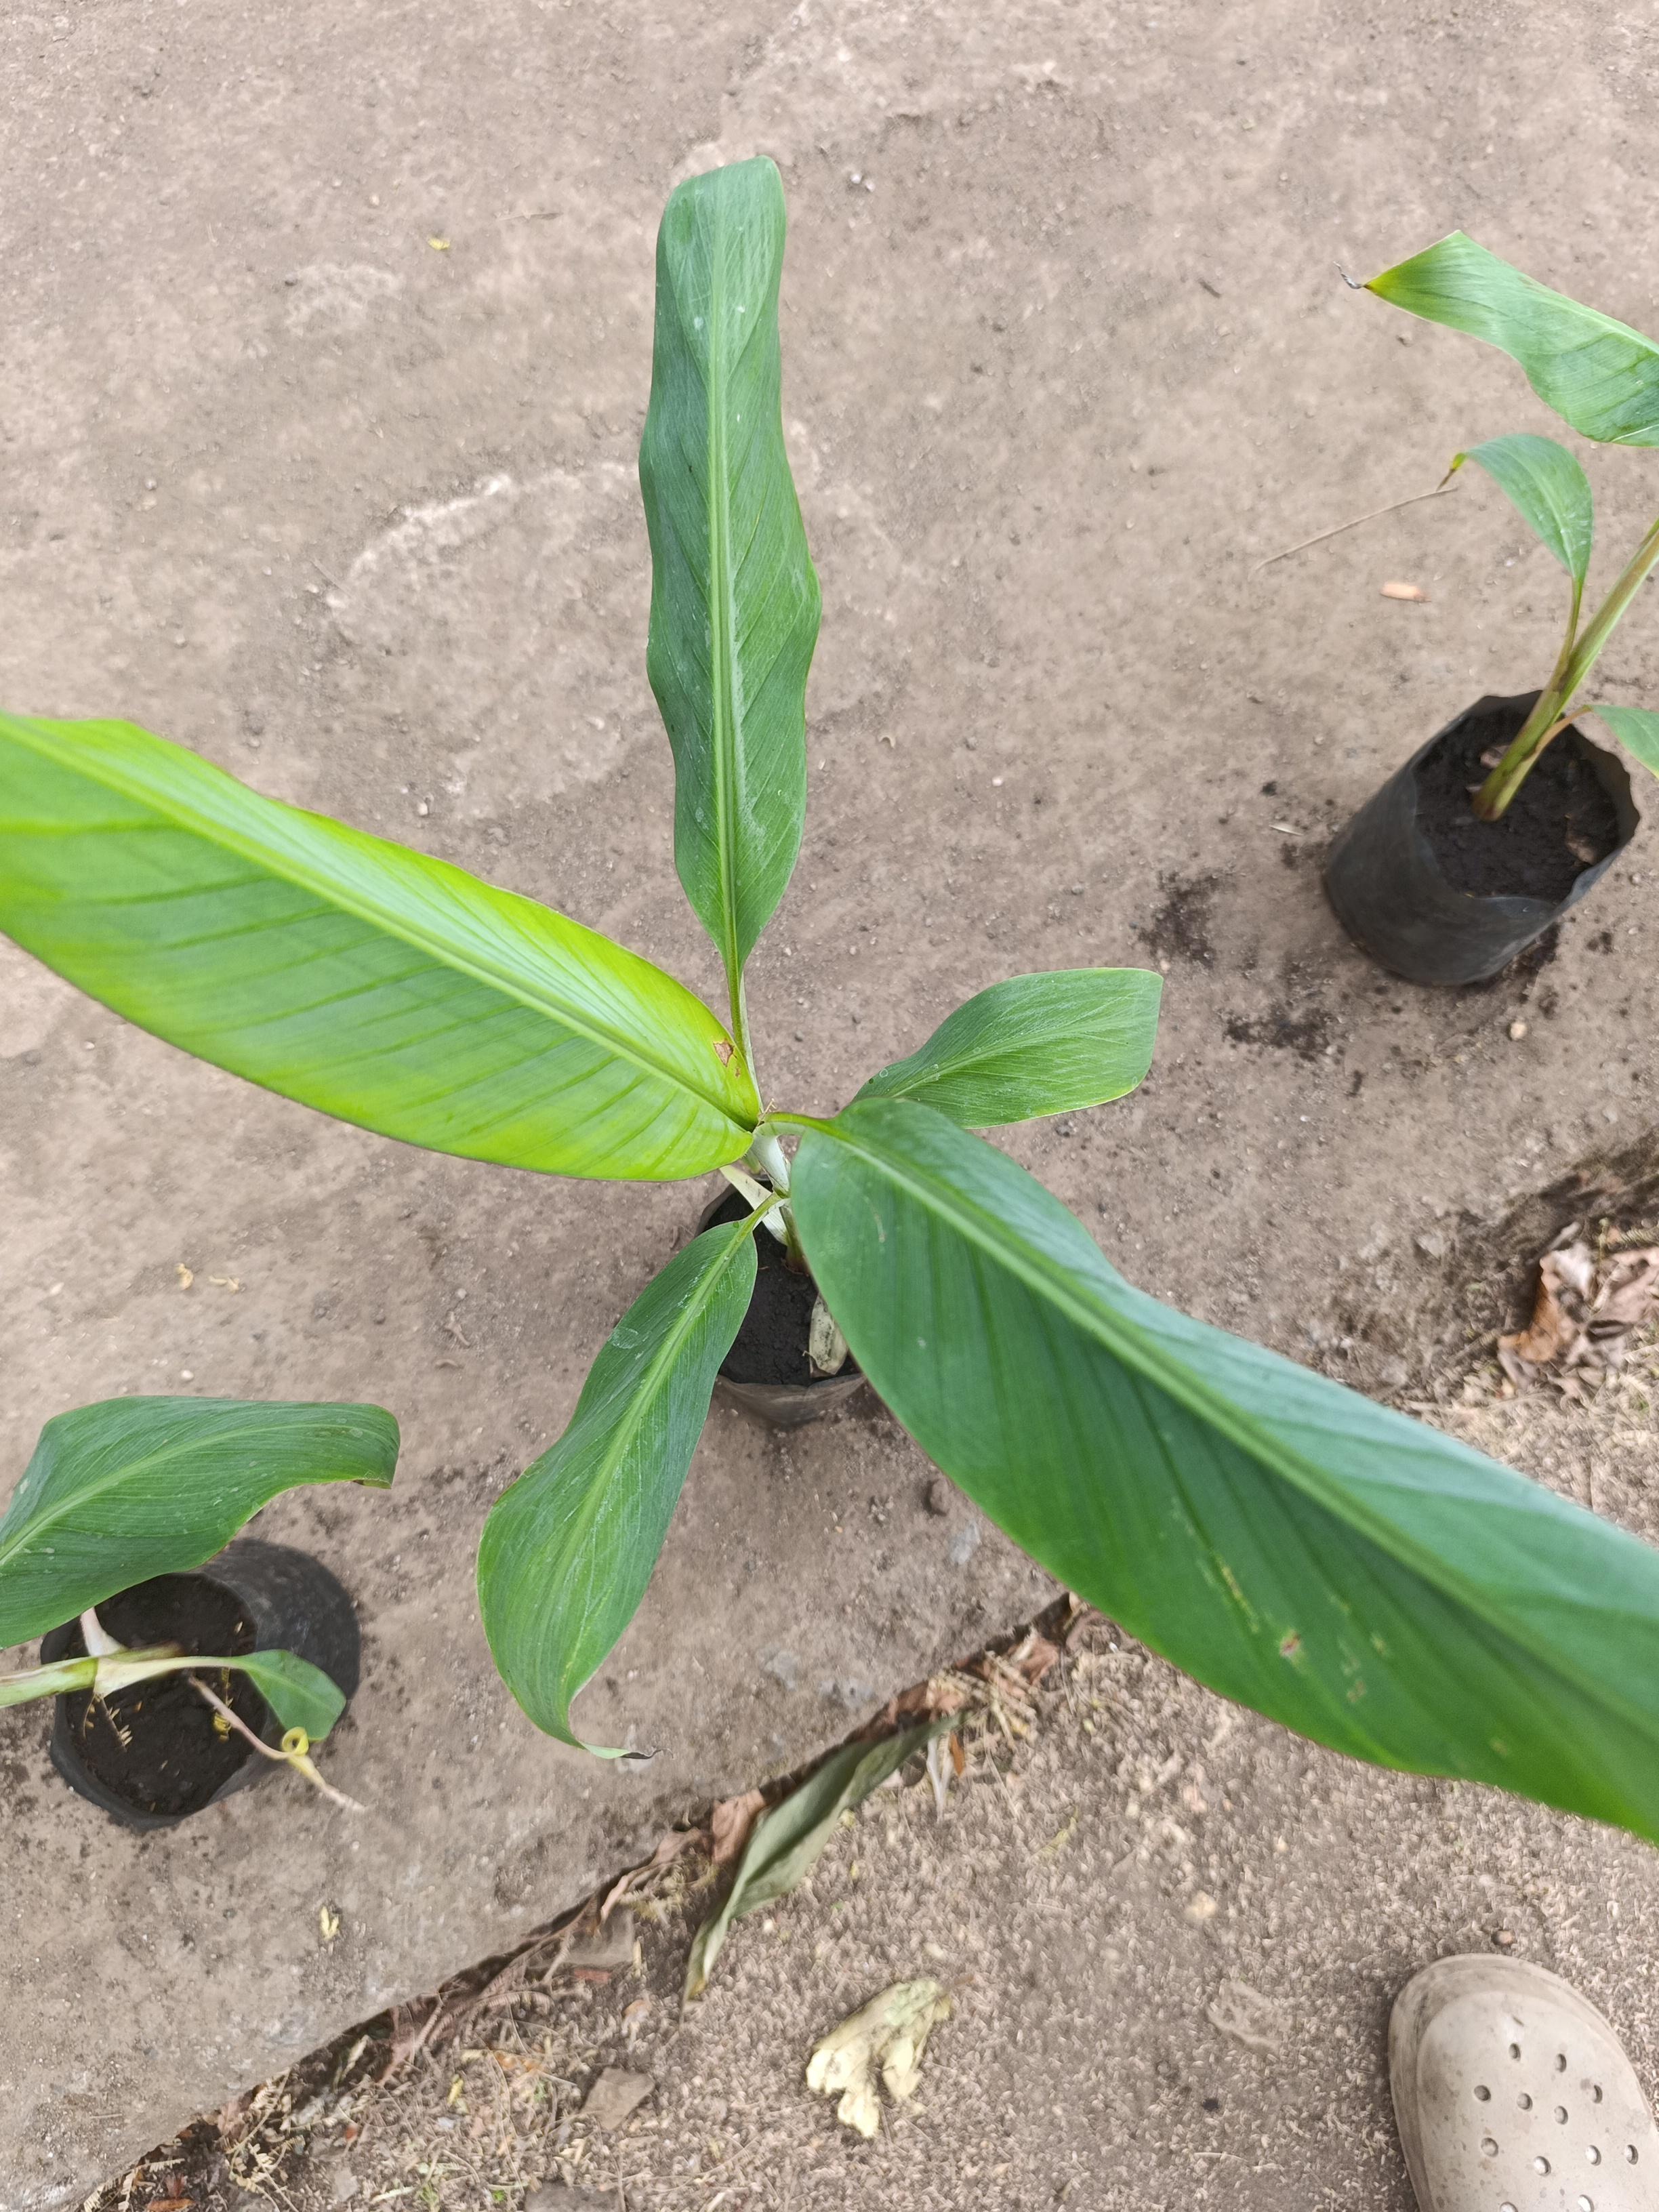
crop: banana
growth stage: vegetative
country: Tanzania
